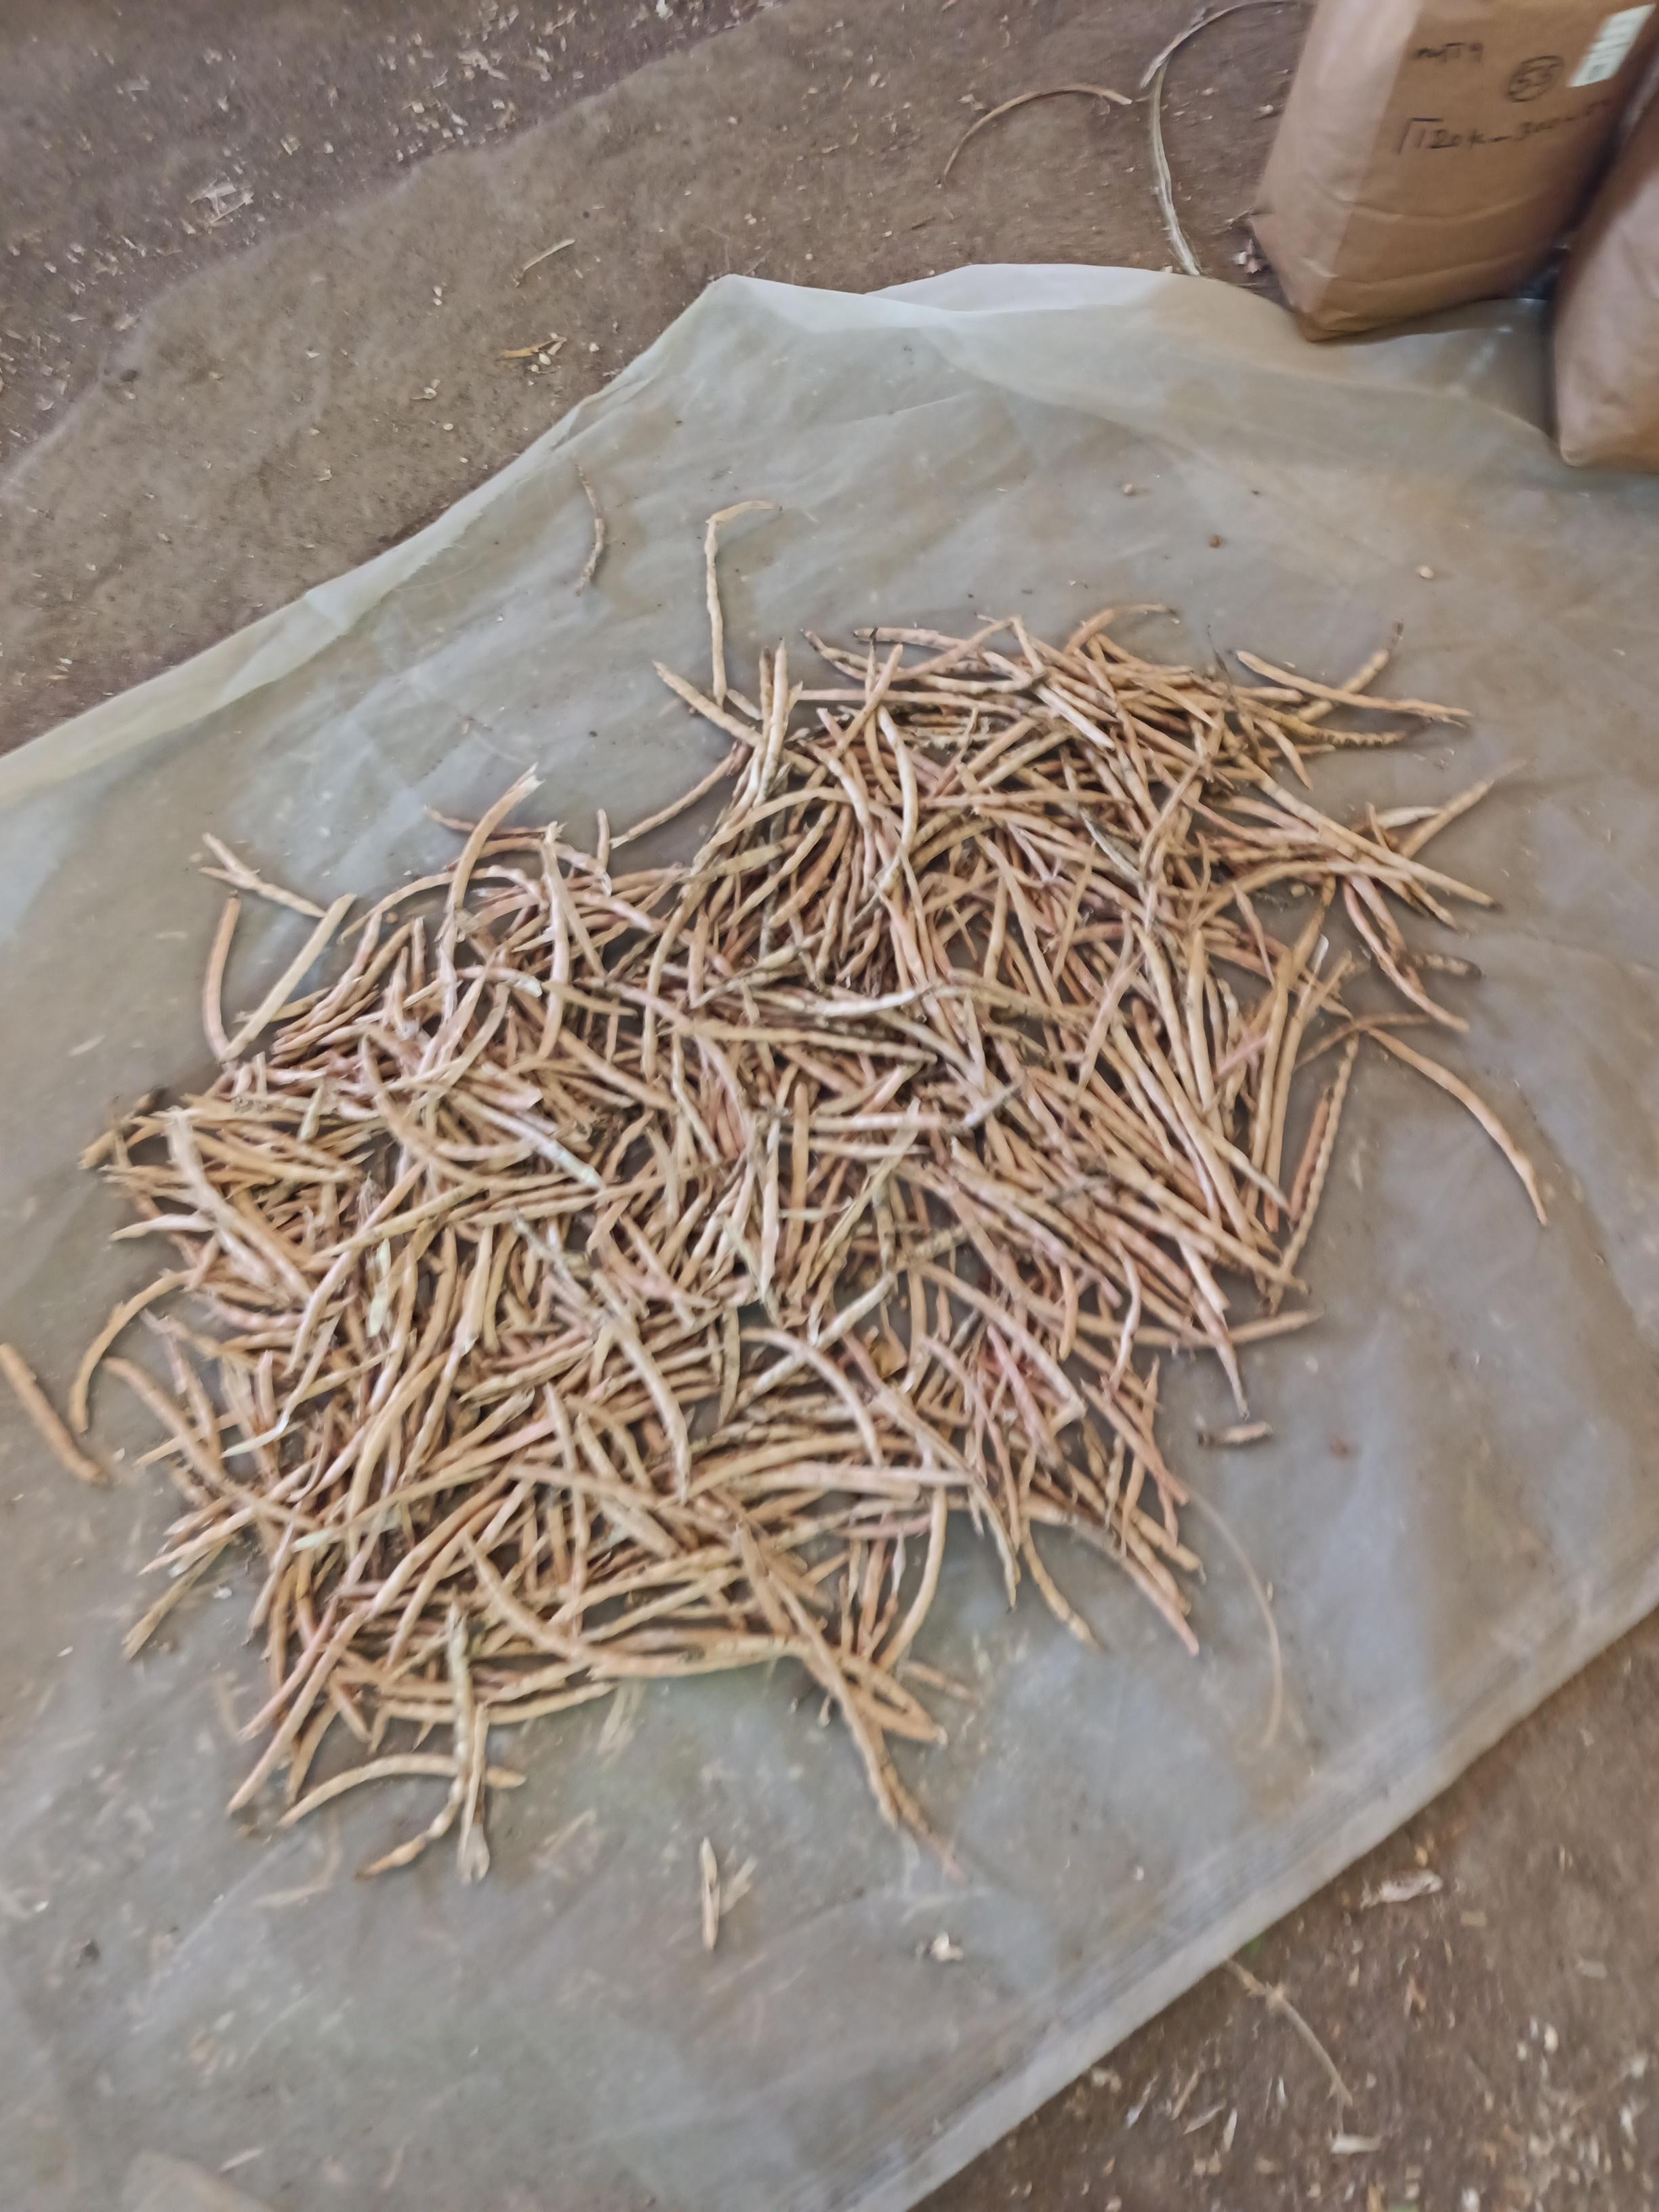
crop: cowpea
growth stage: harvest
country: Nigeria
